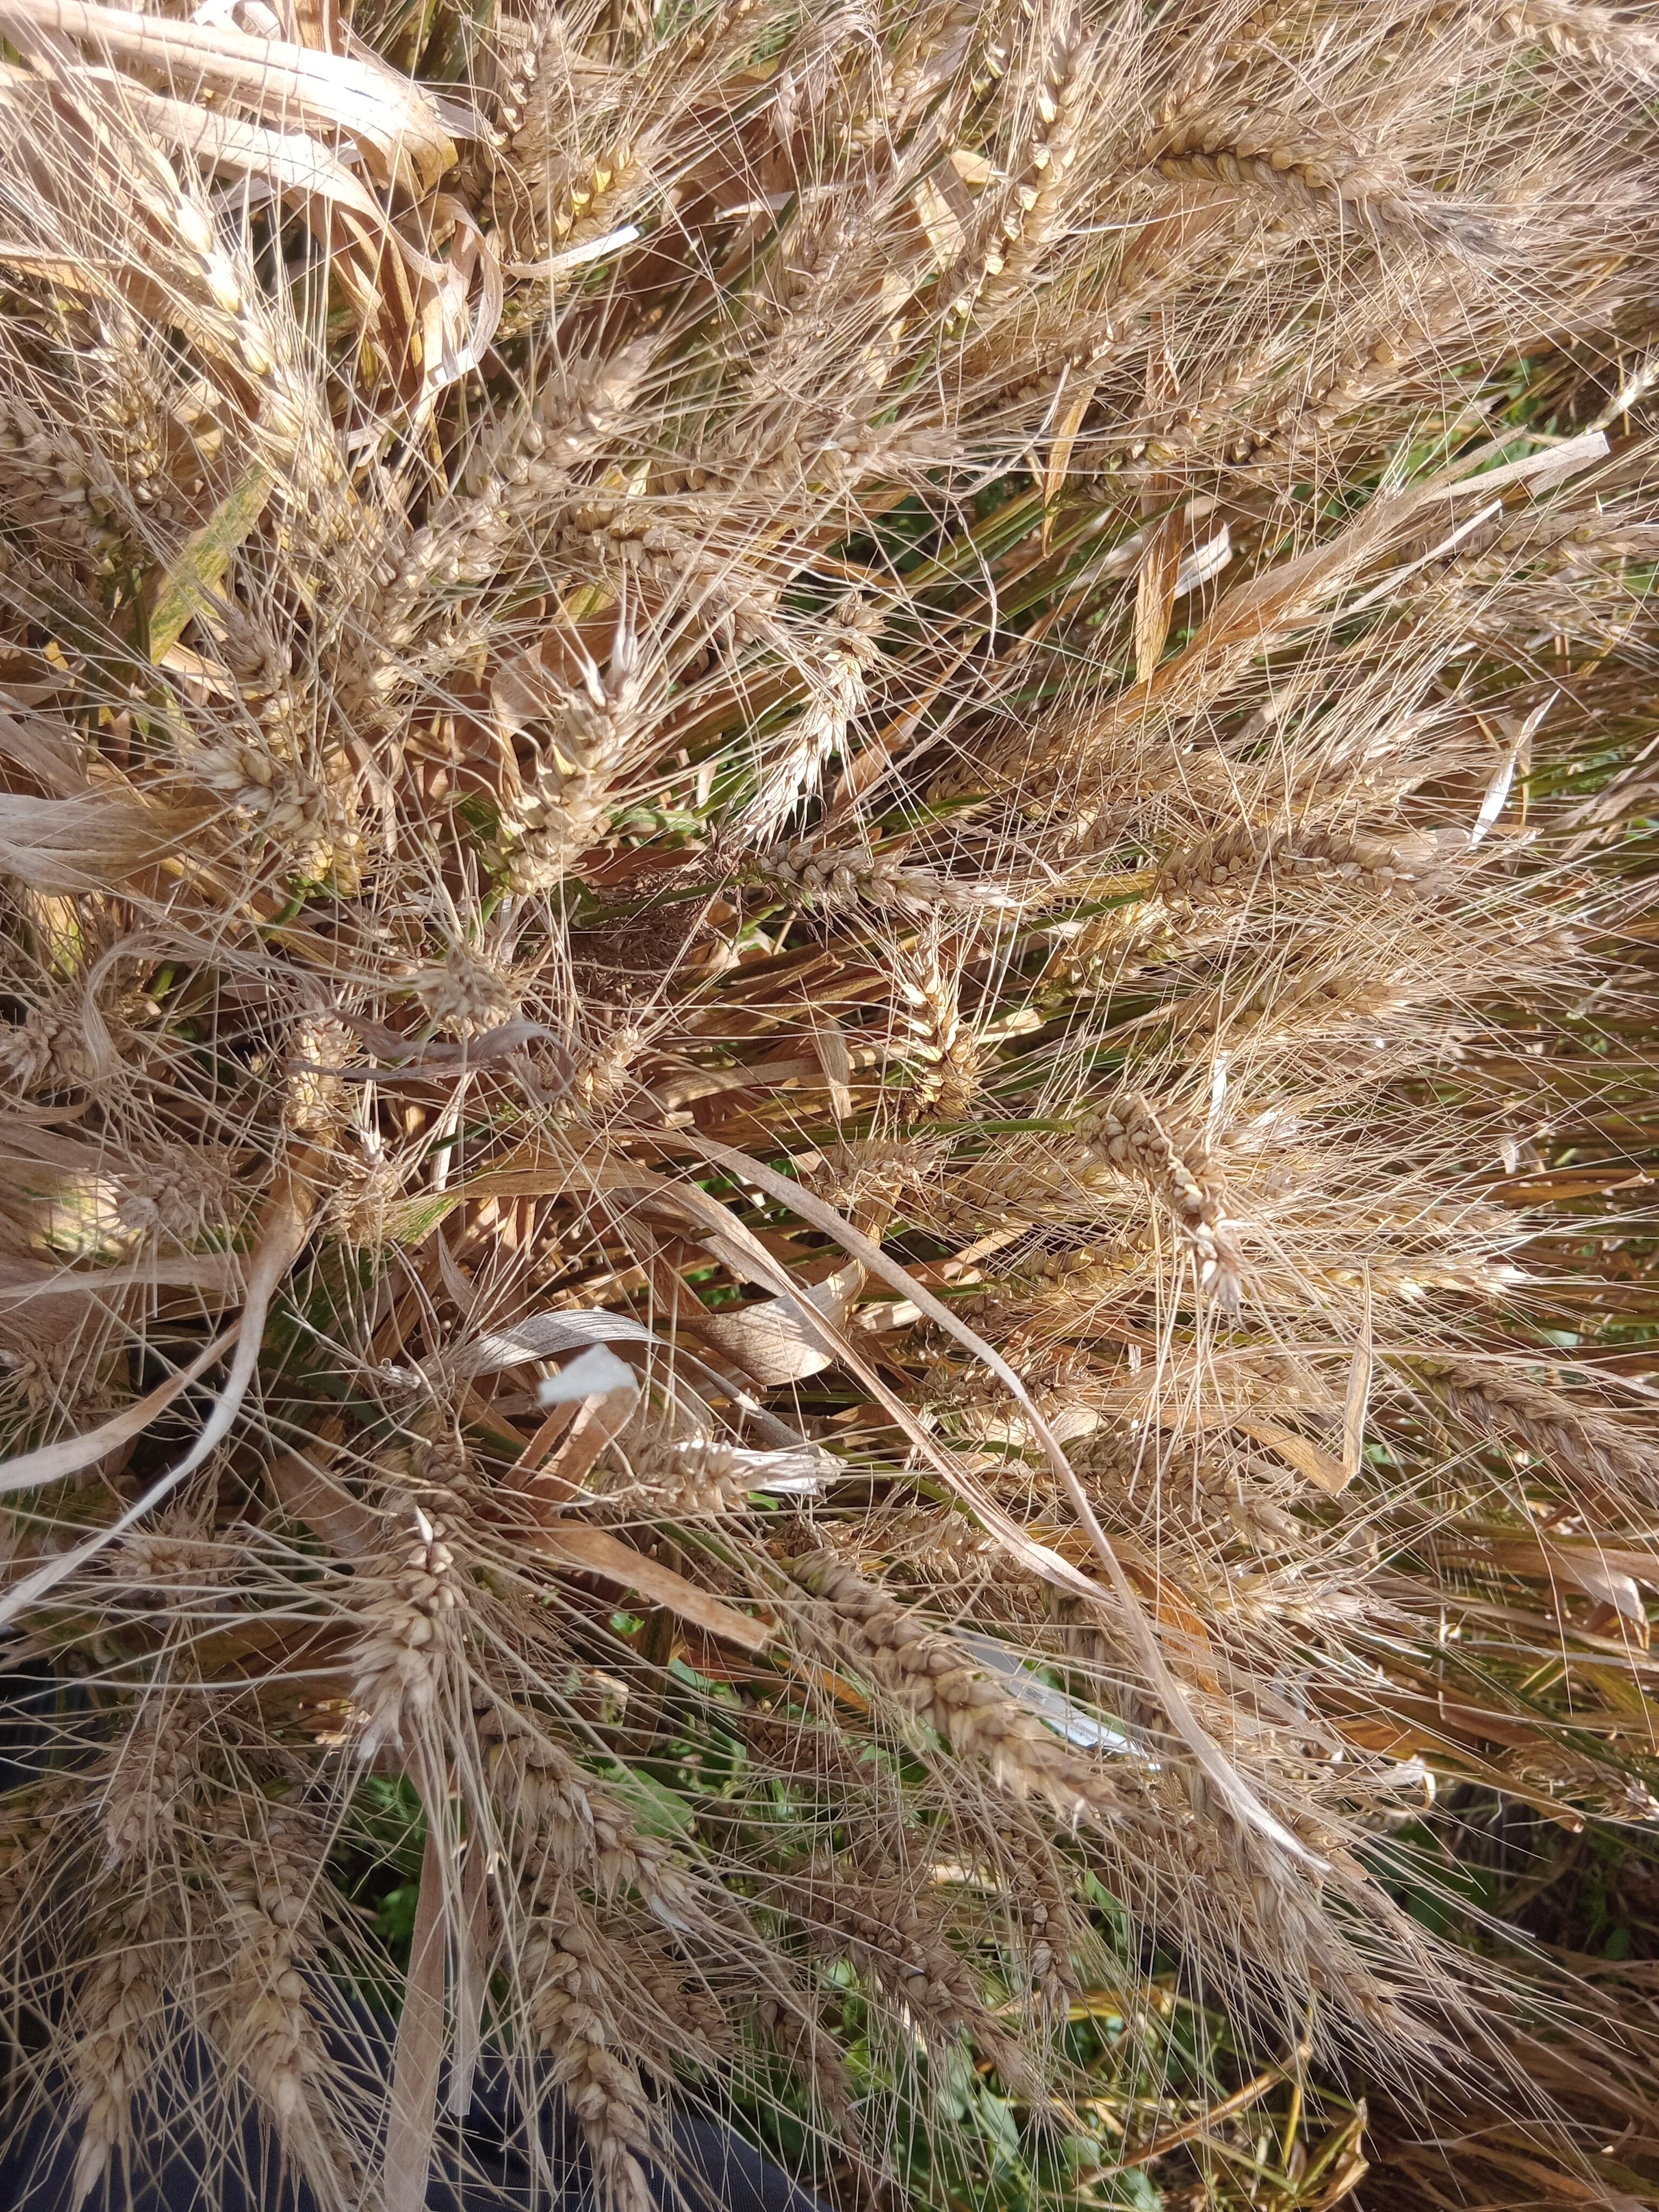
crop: wheat
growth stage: maturity
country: Kenya
